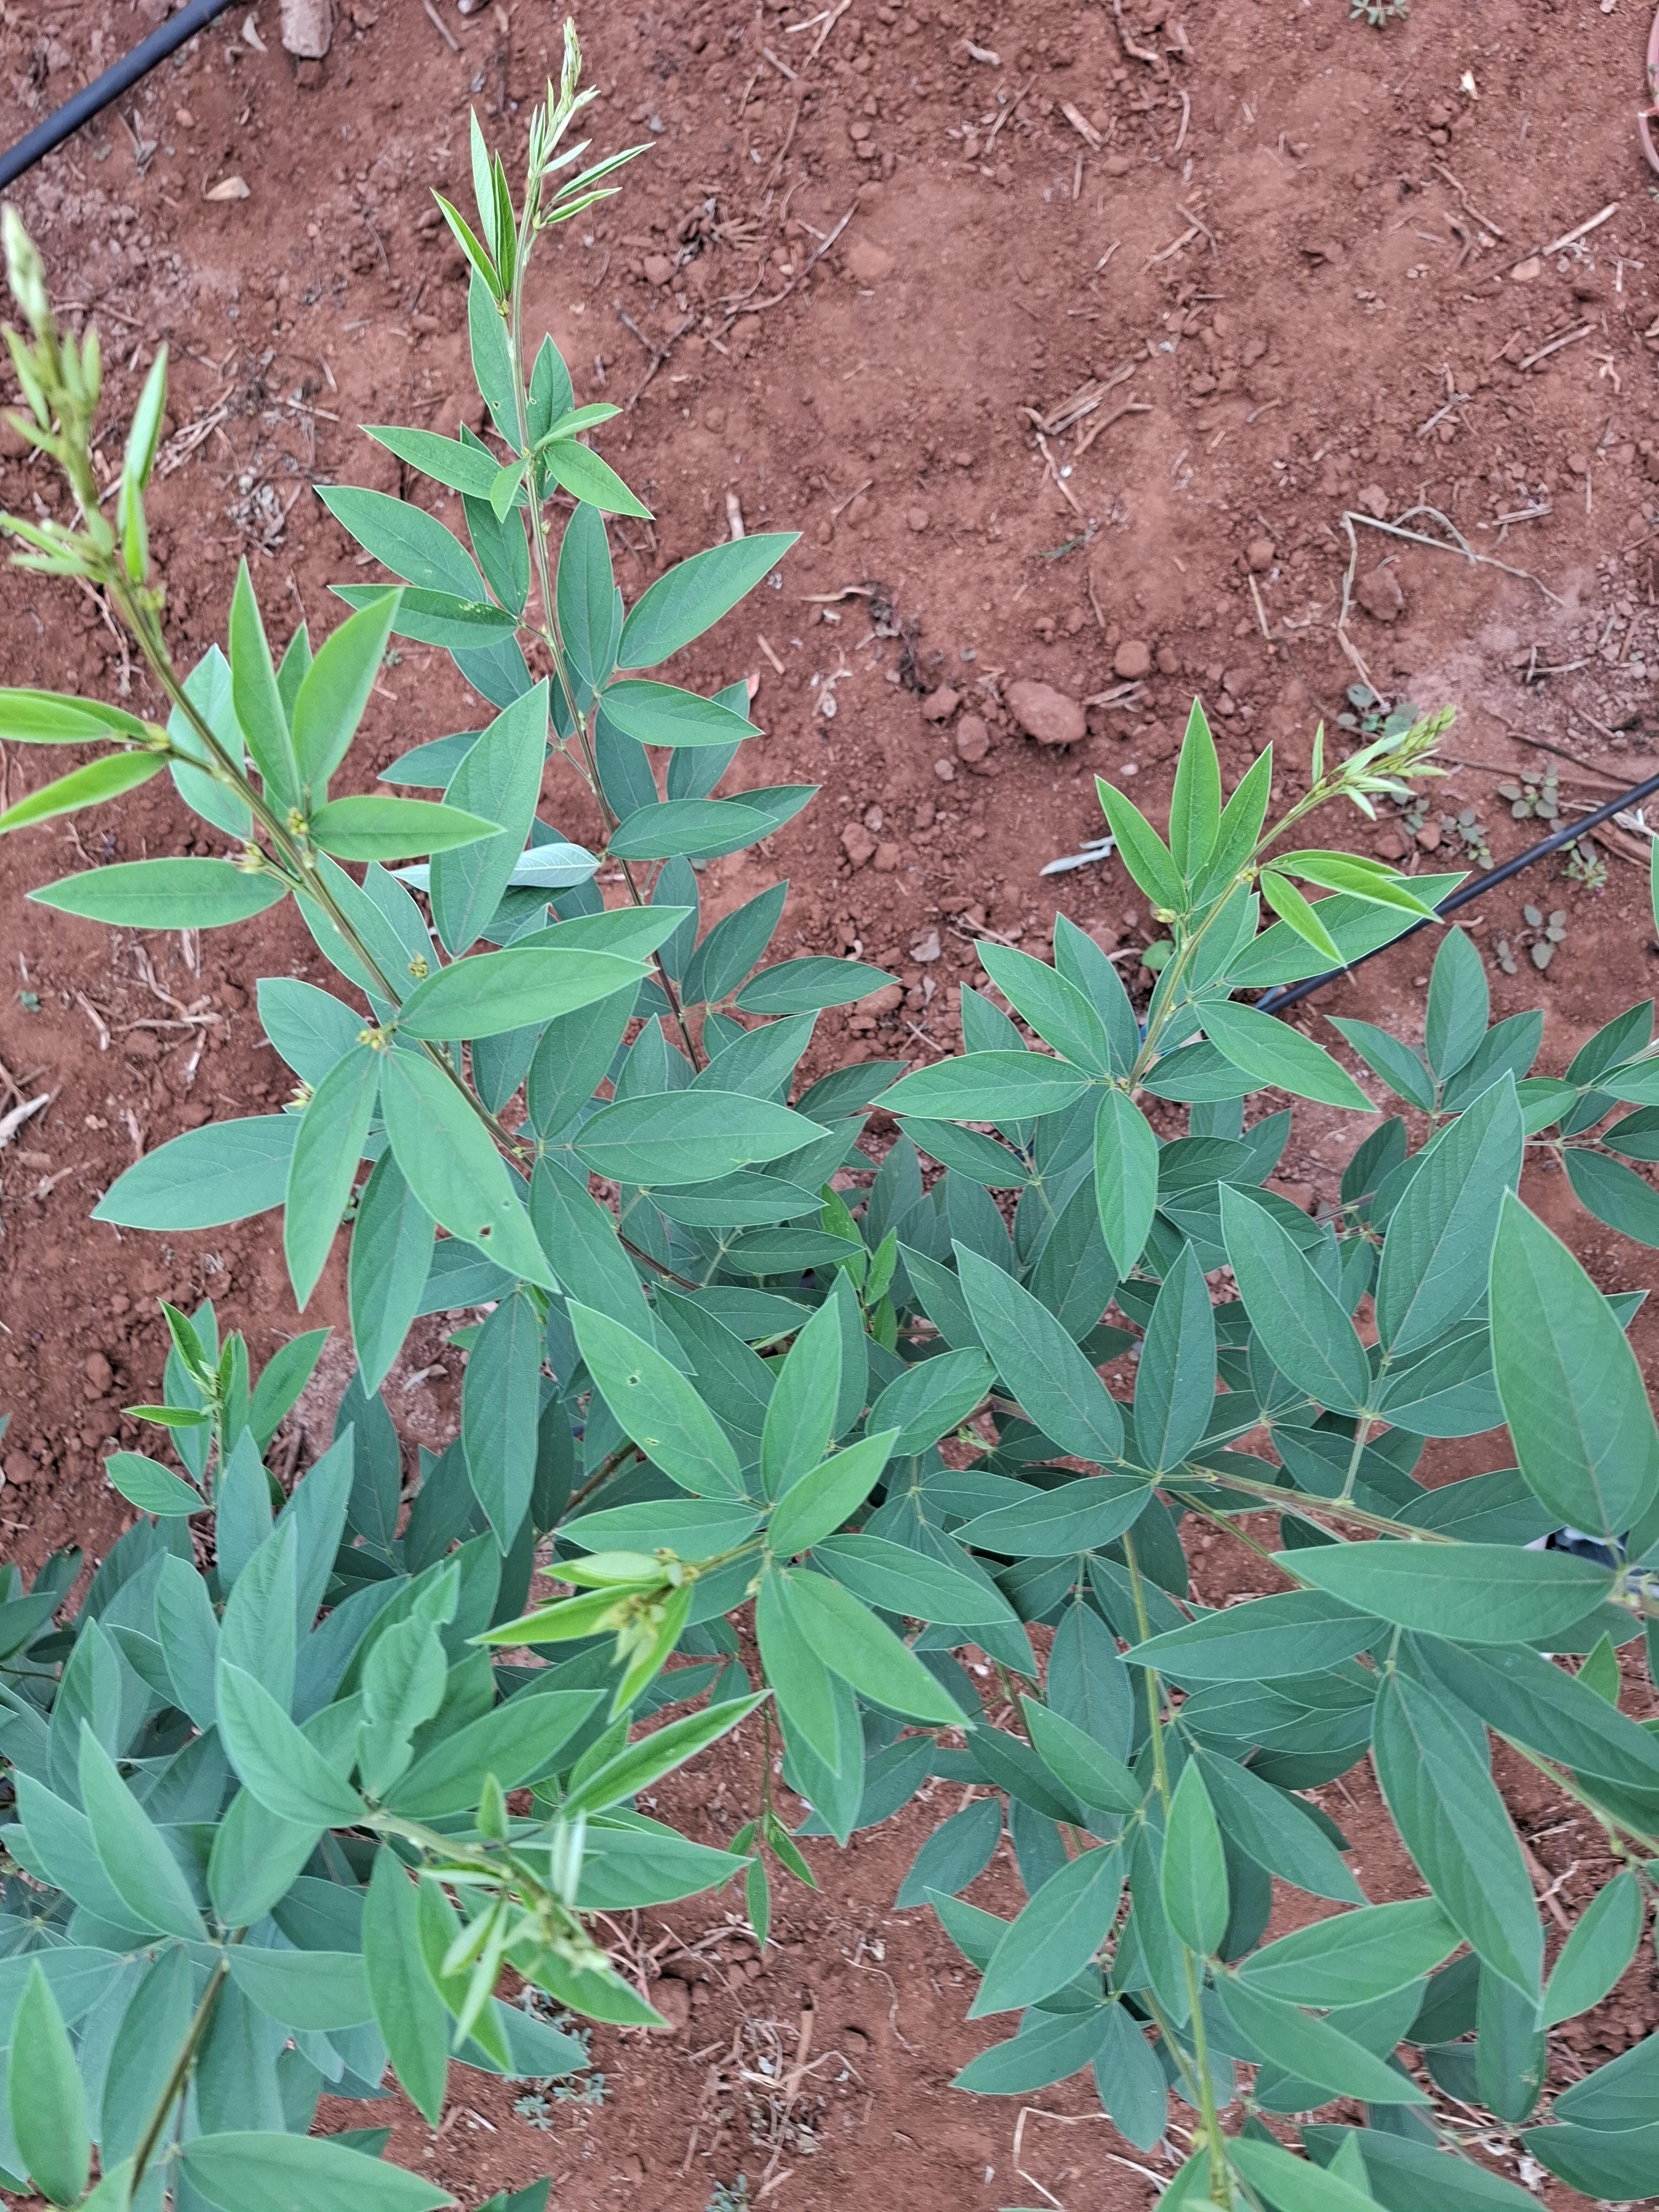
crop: pigeonpea
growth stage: flowering
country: Kenya
